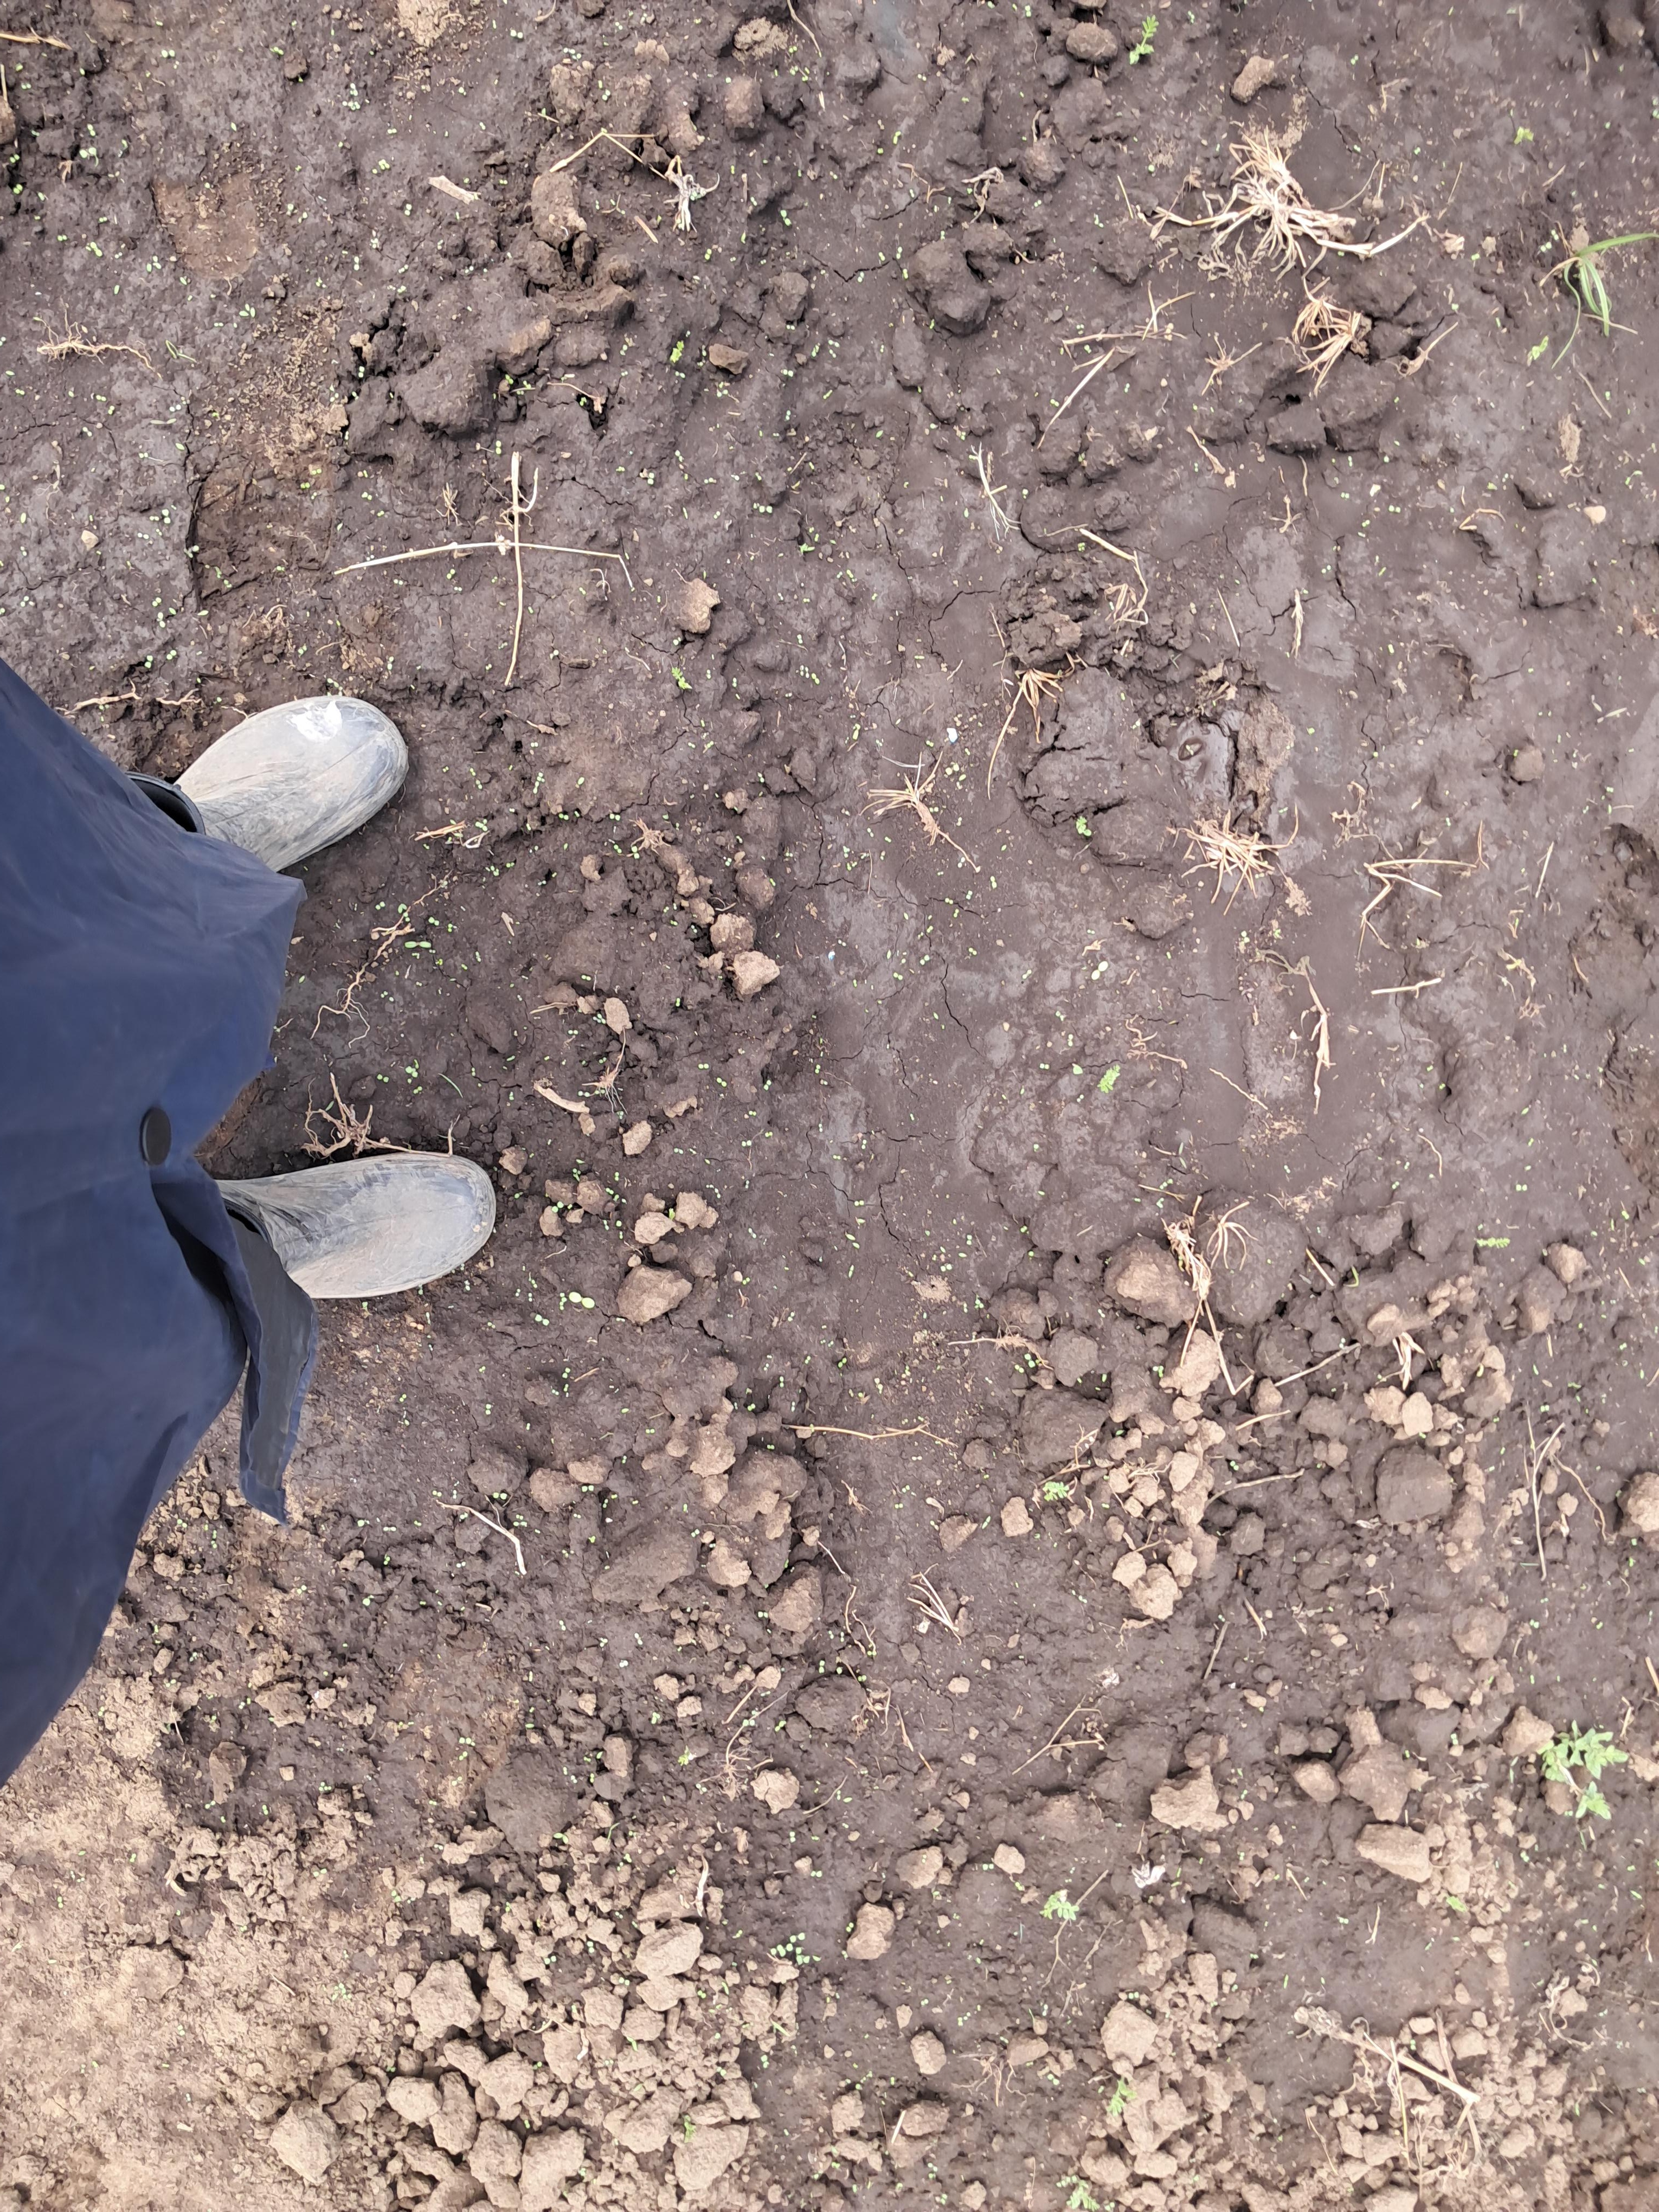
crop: chickpea
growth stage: emergence
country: Tanzania
